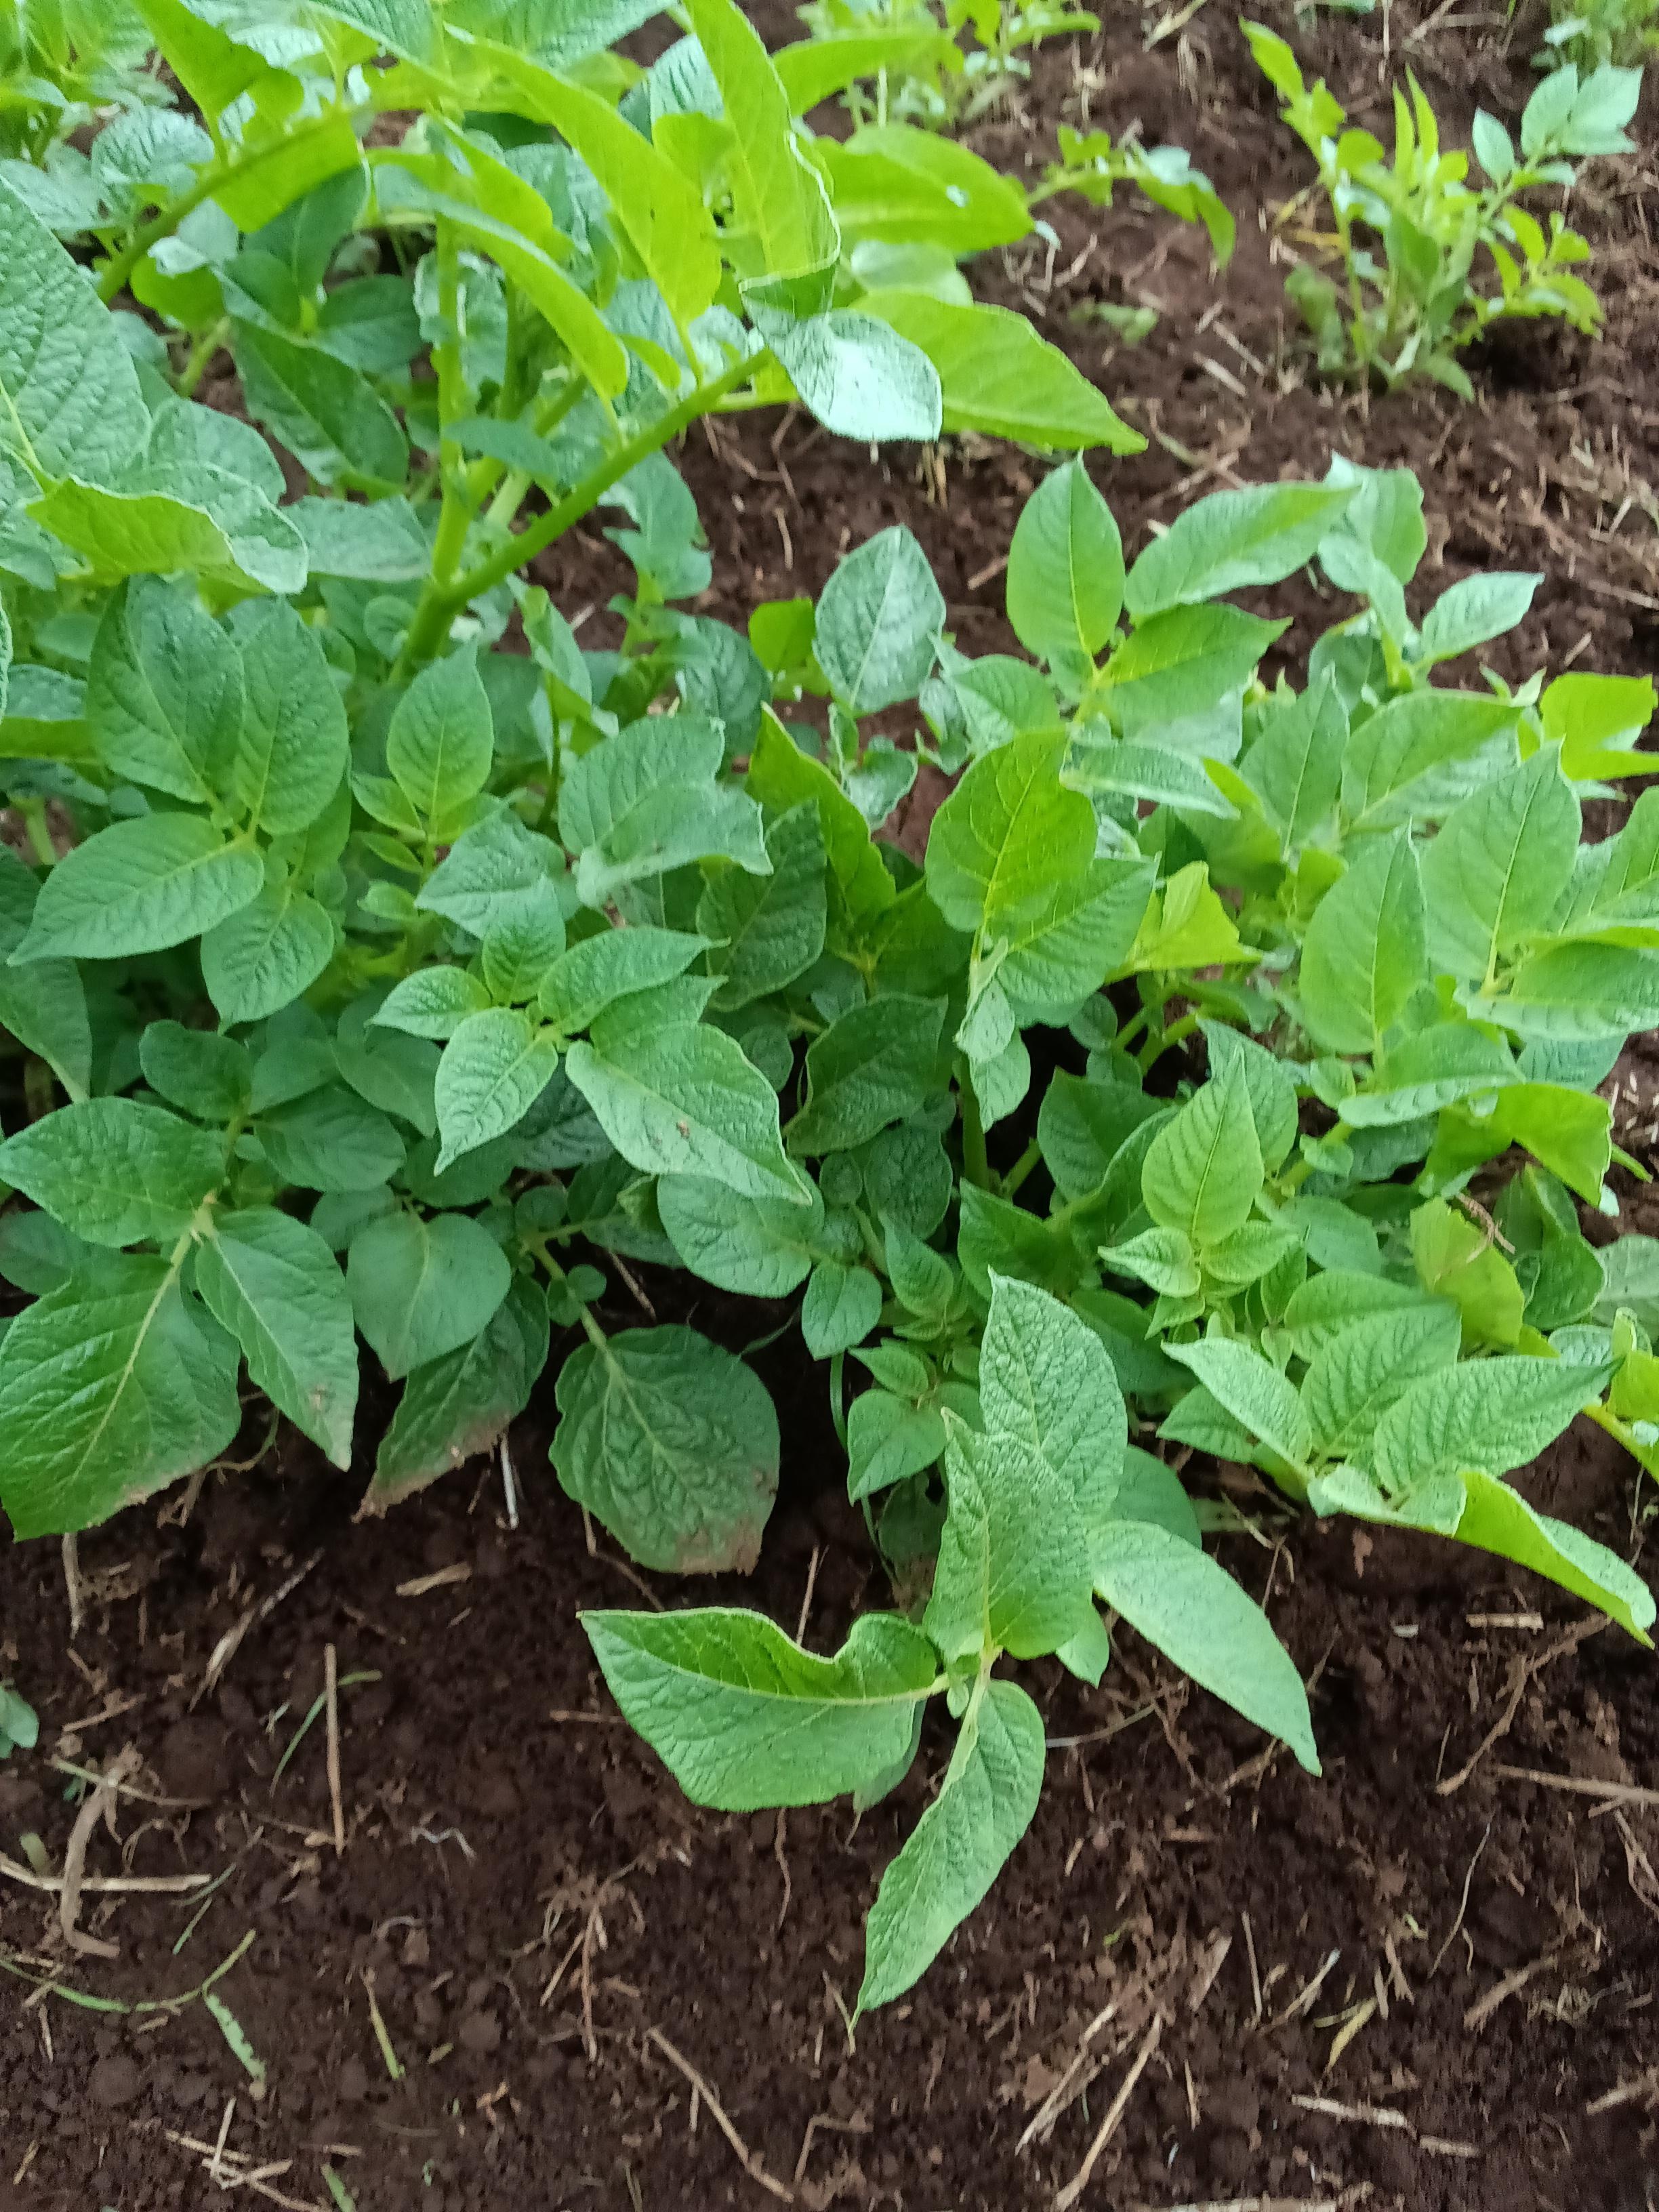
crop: potato
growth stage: vegetative
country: Kenya
